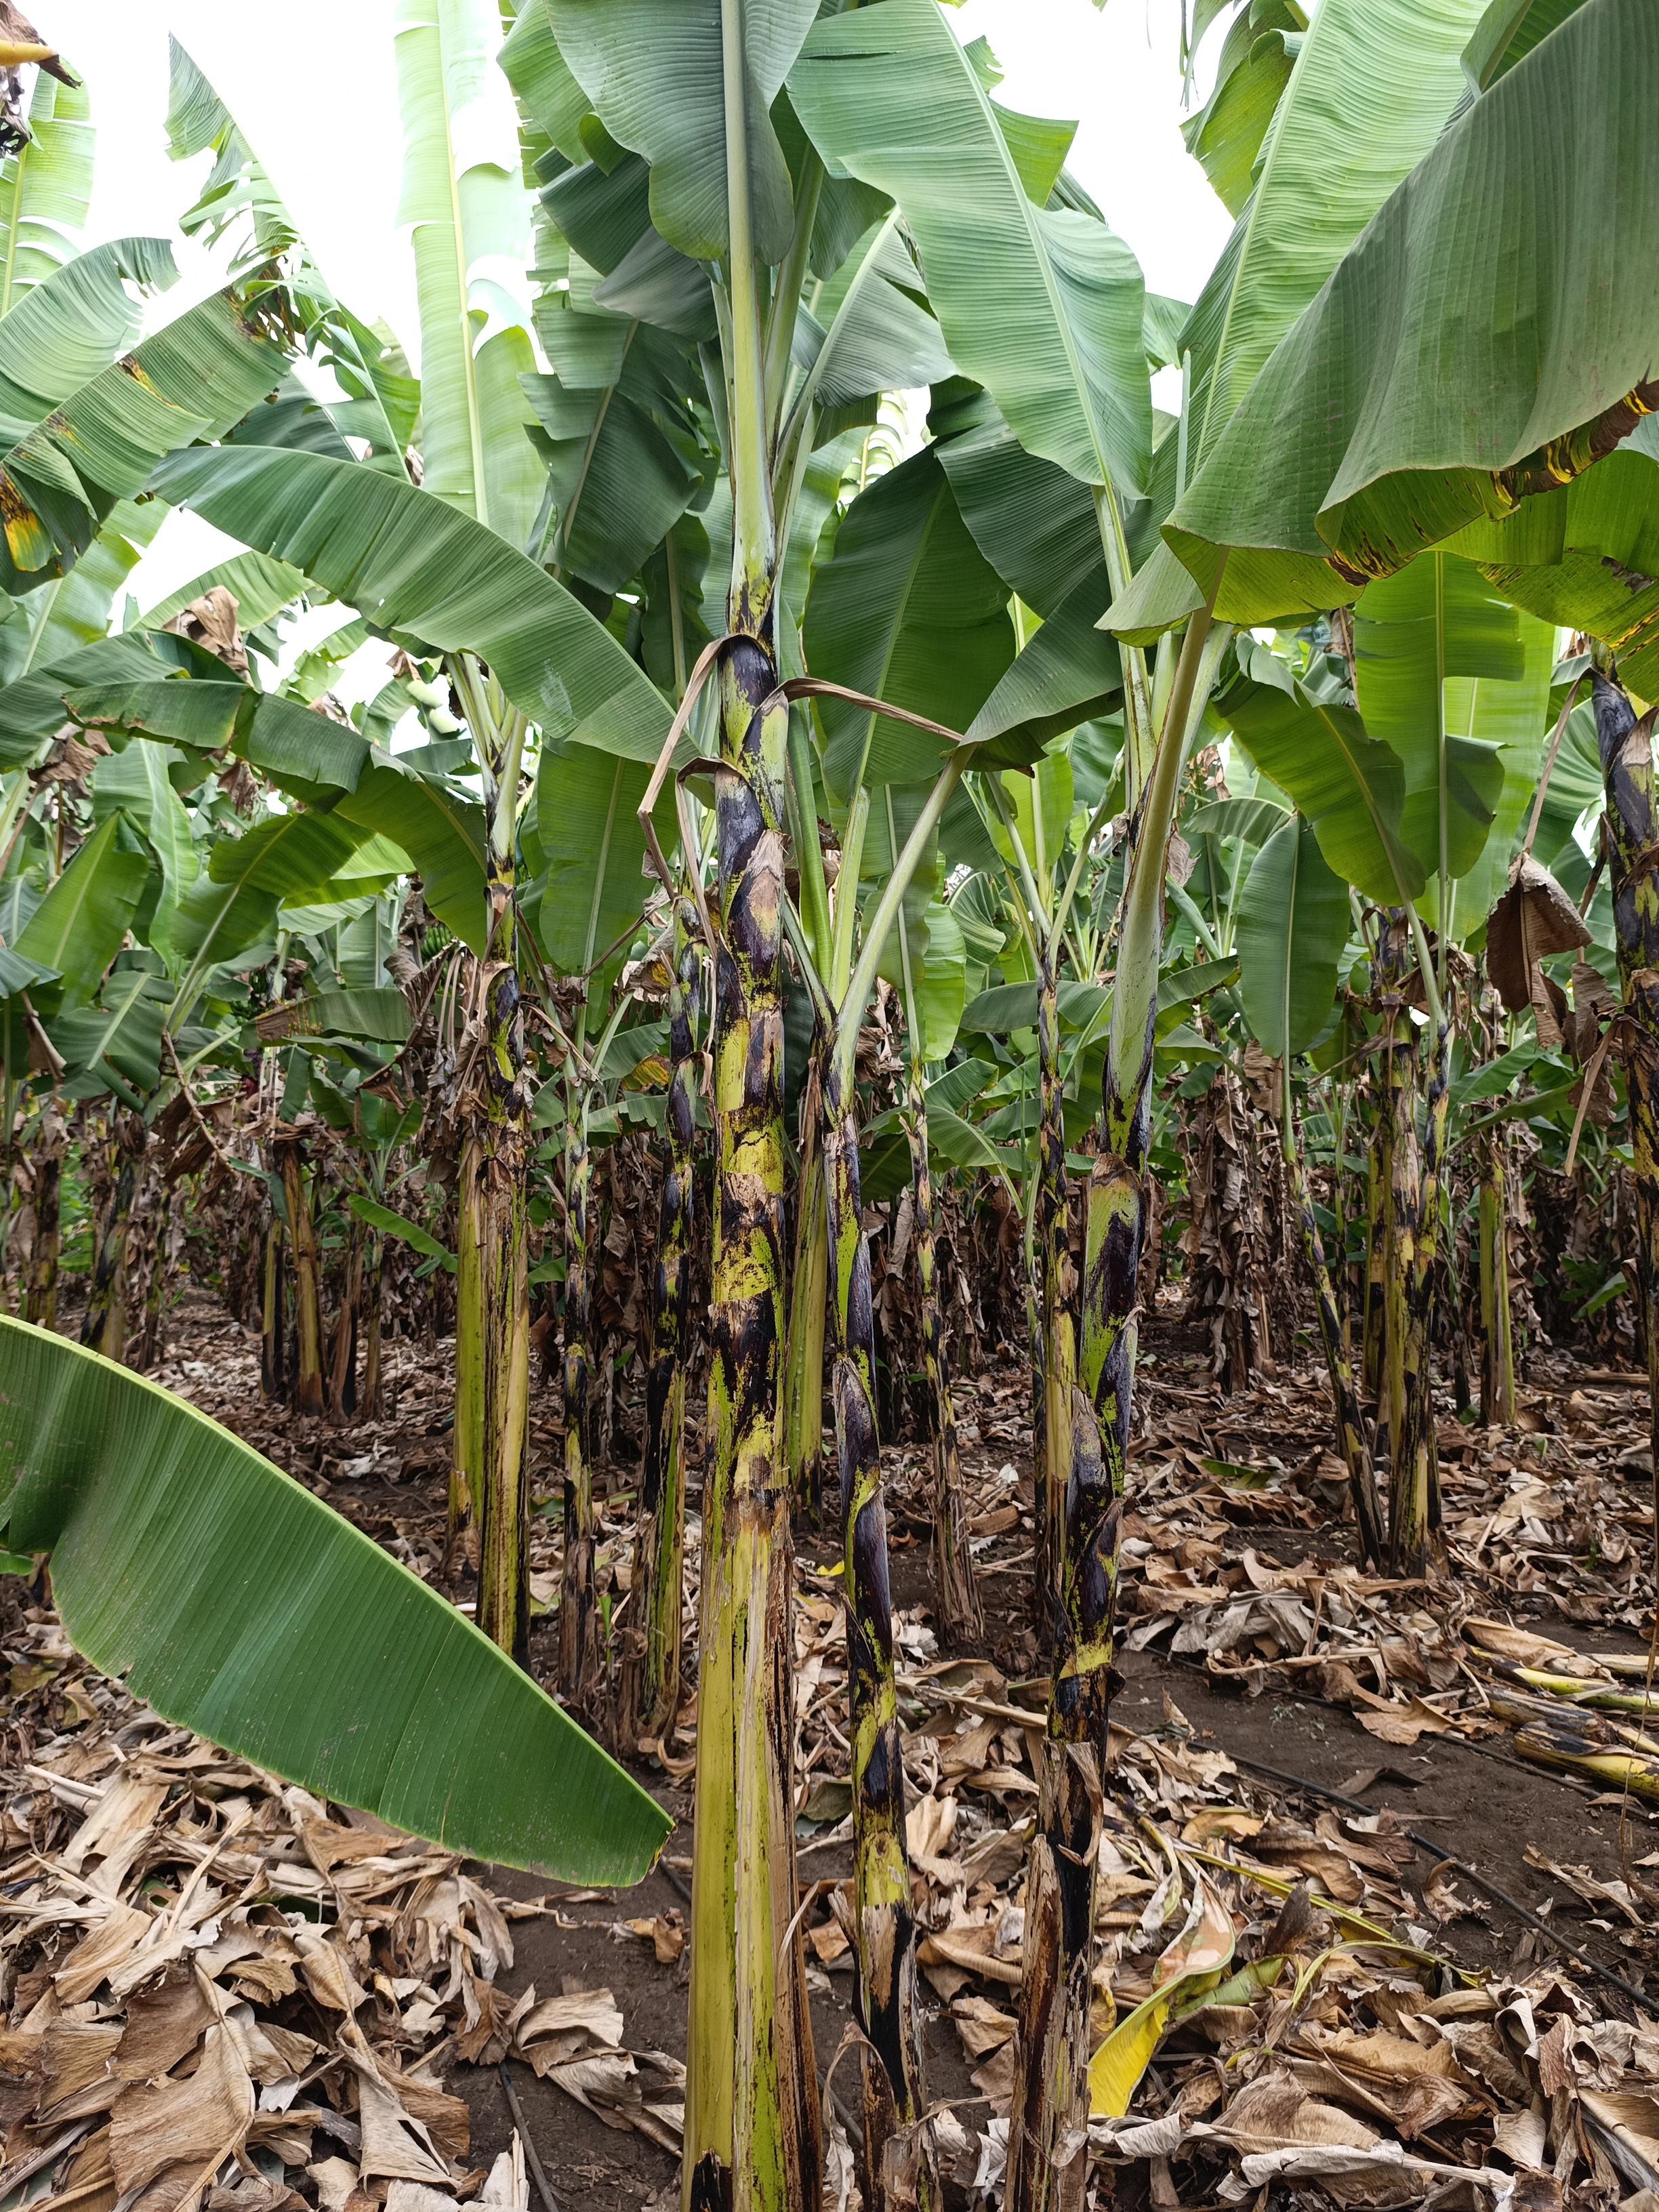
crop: banana
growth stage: vegetative
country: Tanzania
